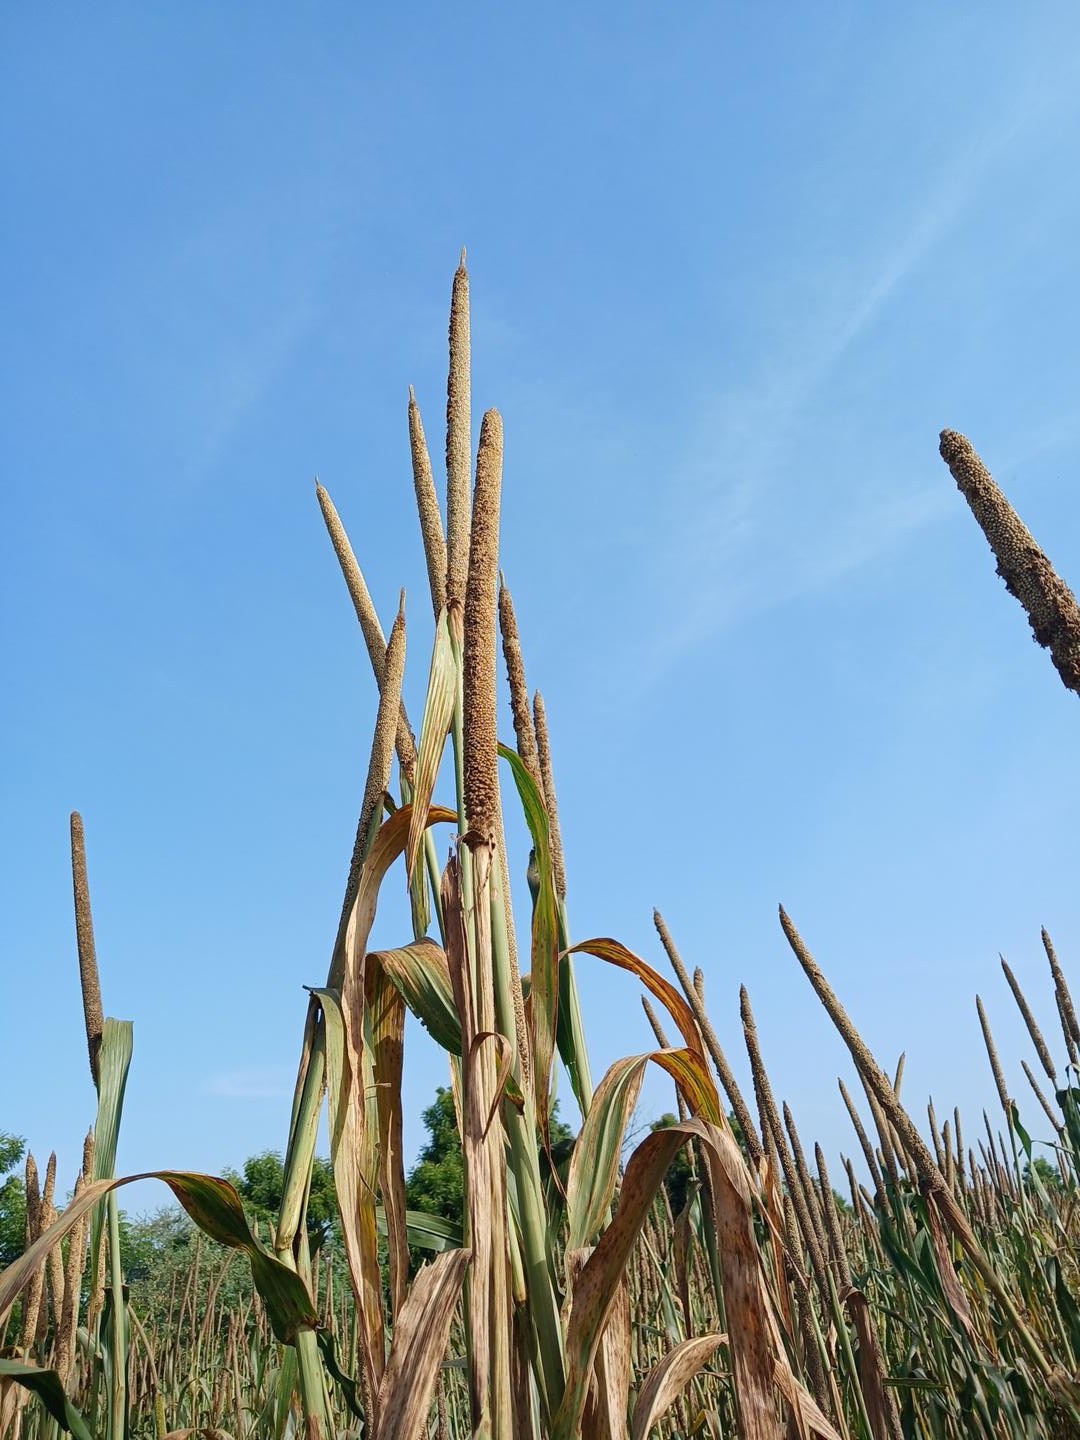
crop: pearl millet
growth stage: maturity
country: Senegal
